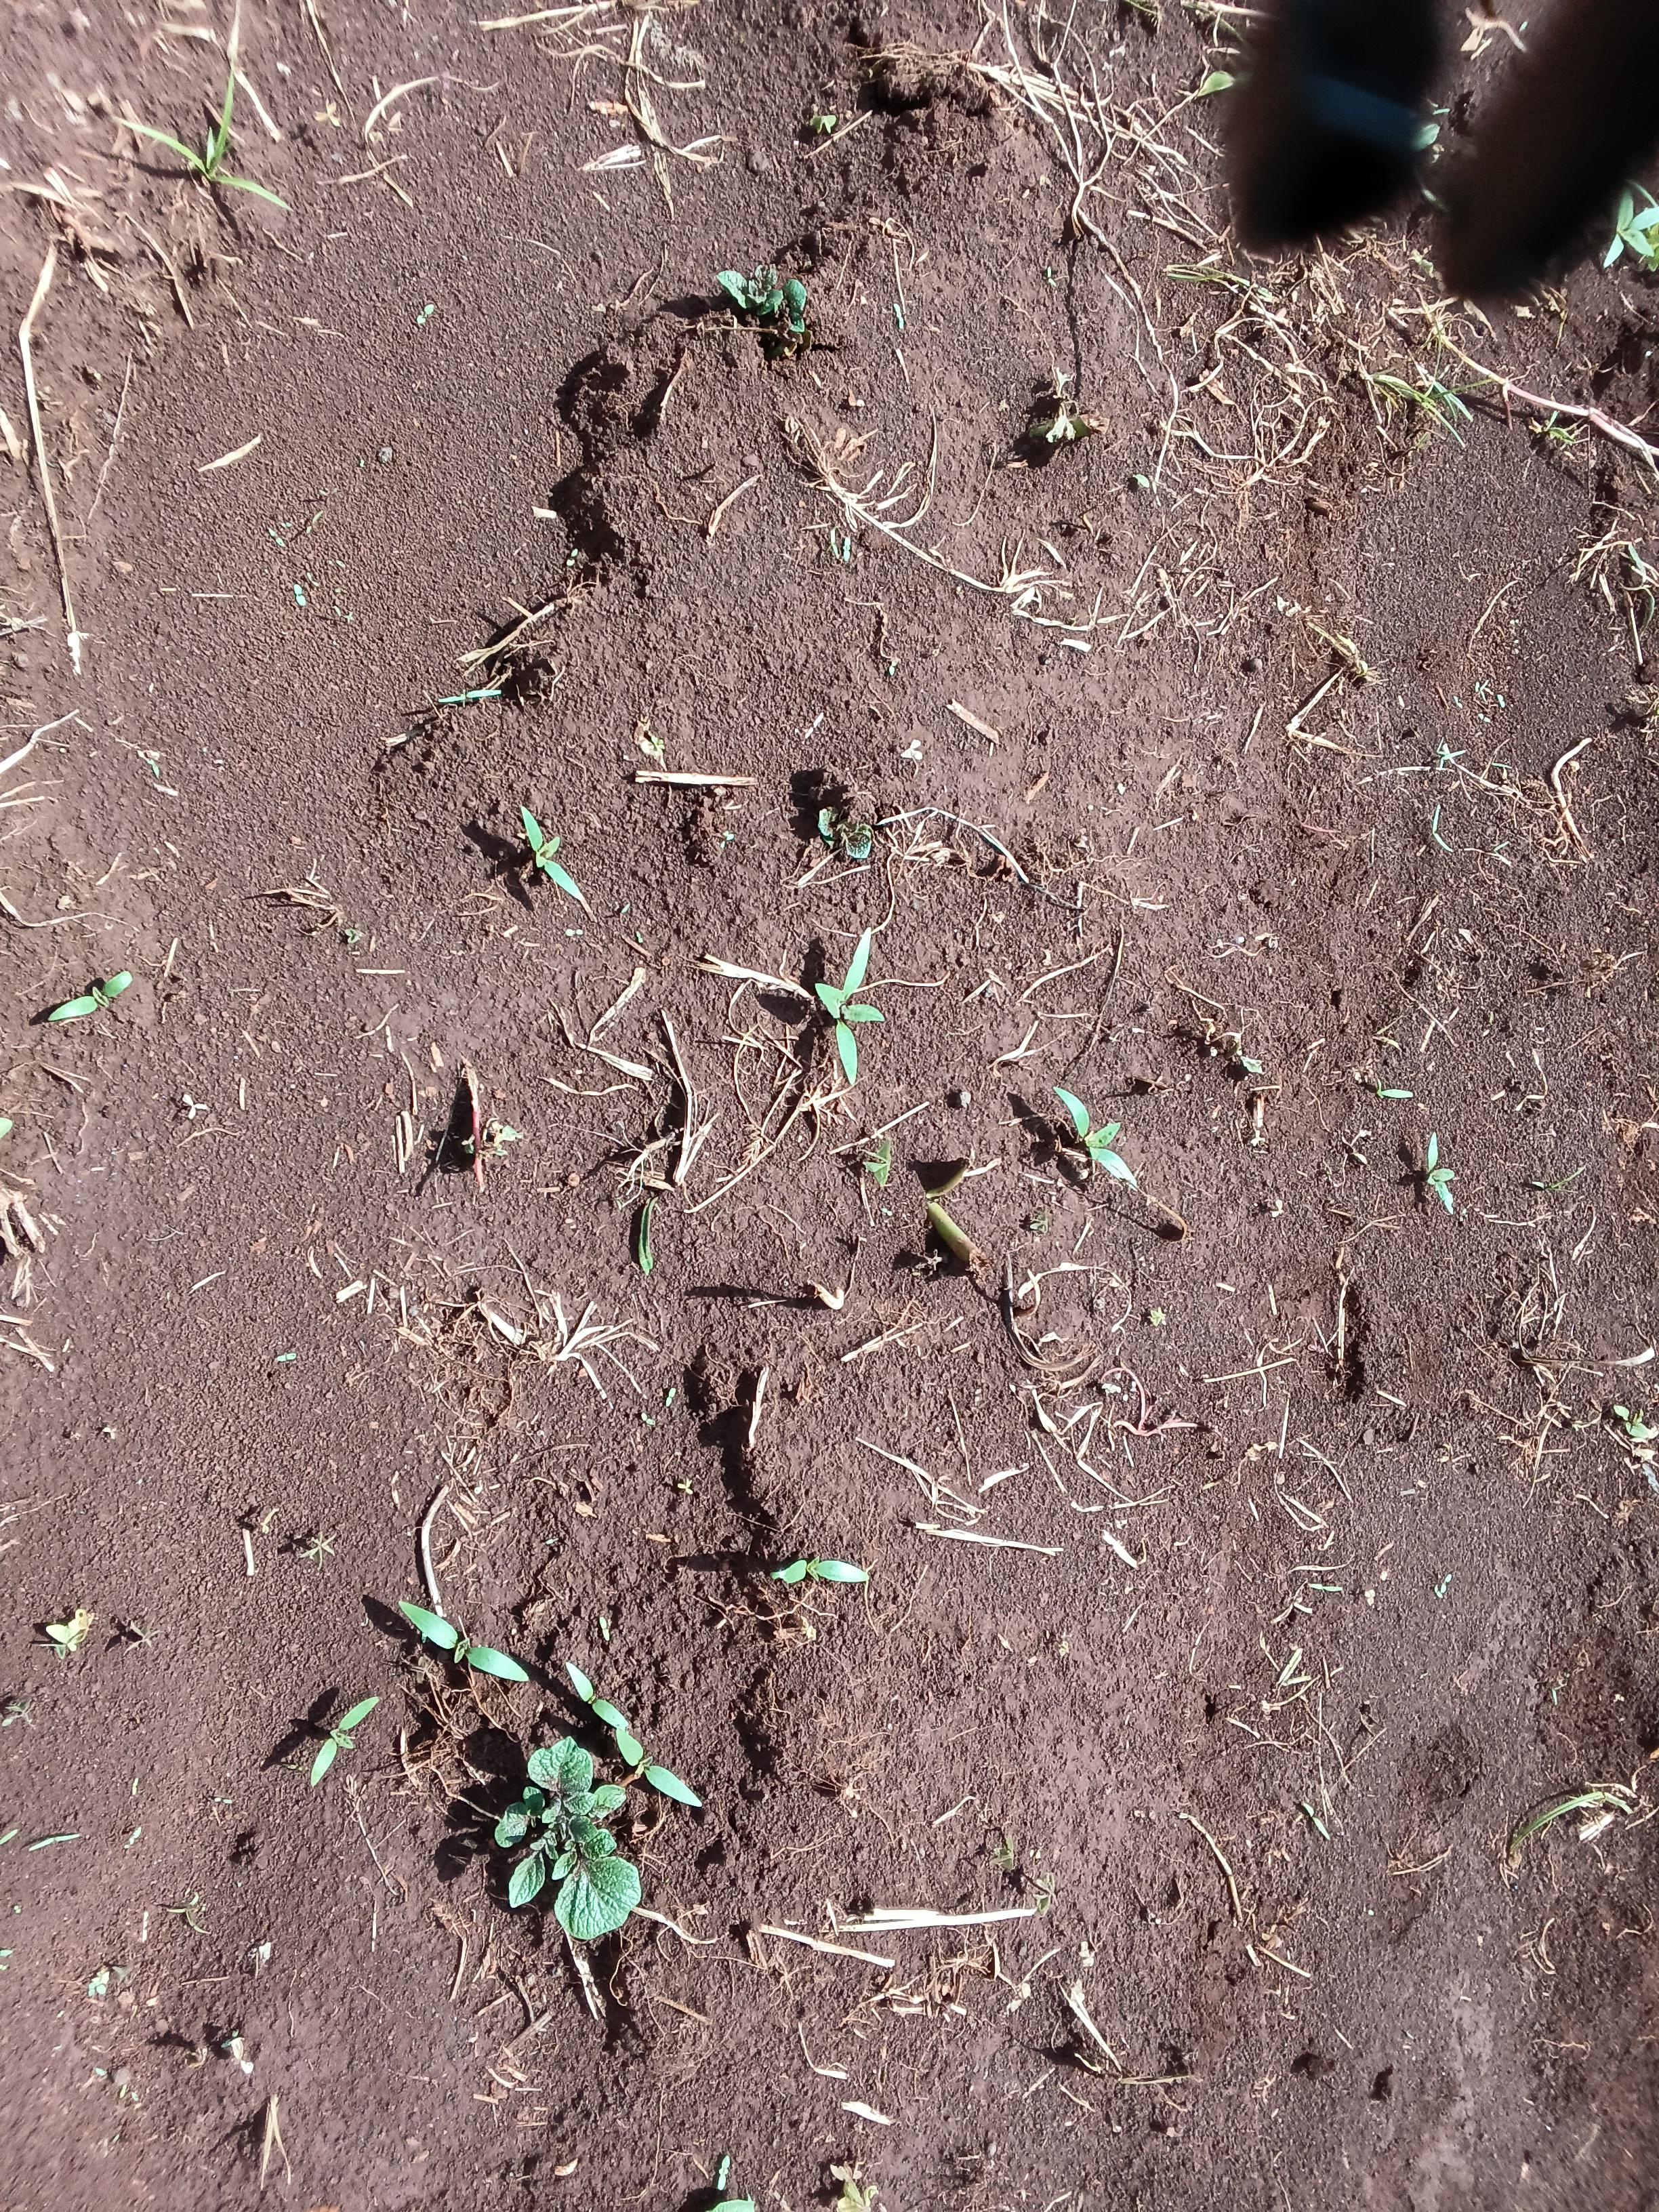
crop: potato
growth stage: emergence
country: Kenya
